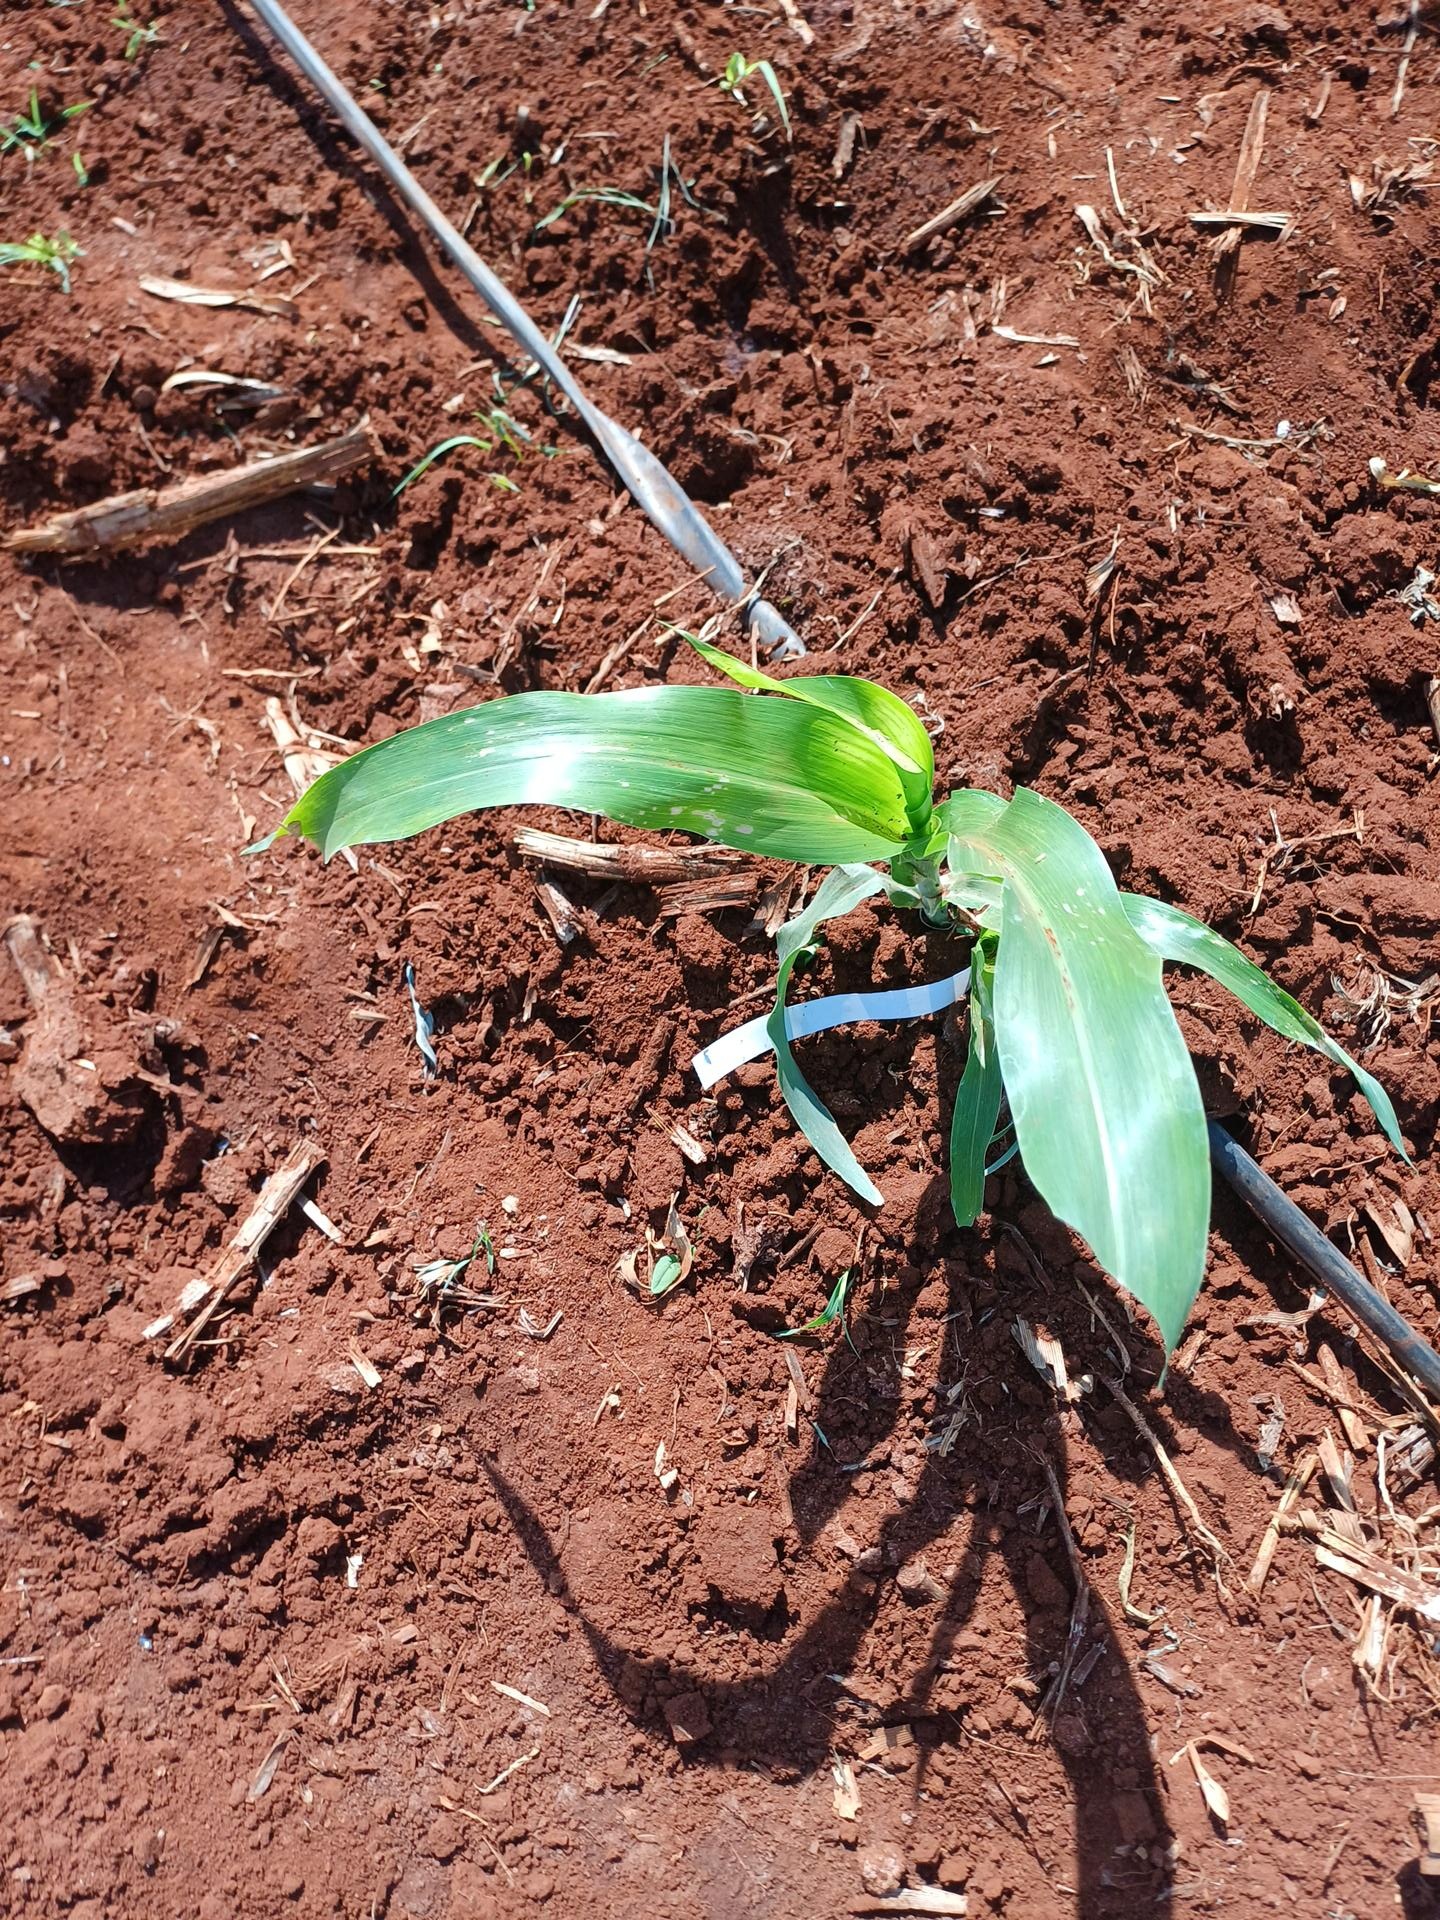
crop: sorghum
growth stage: vegetative
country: Kenya
